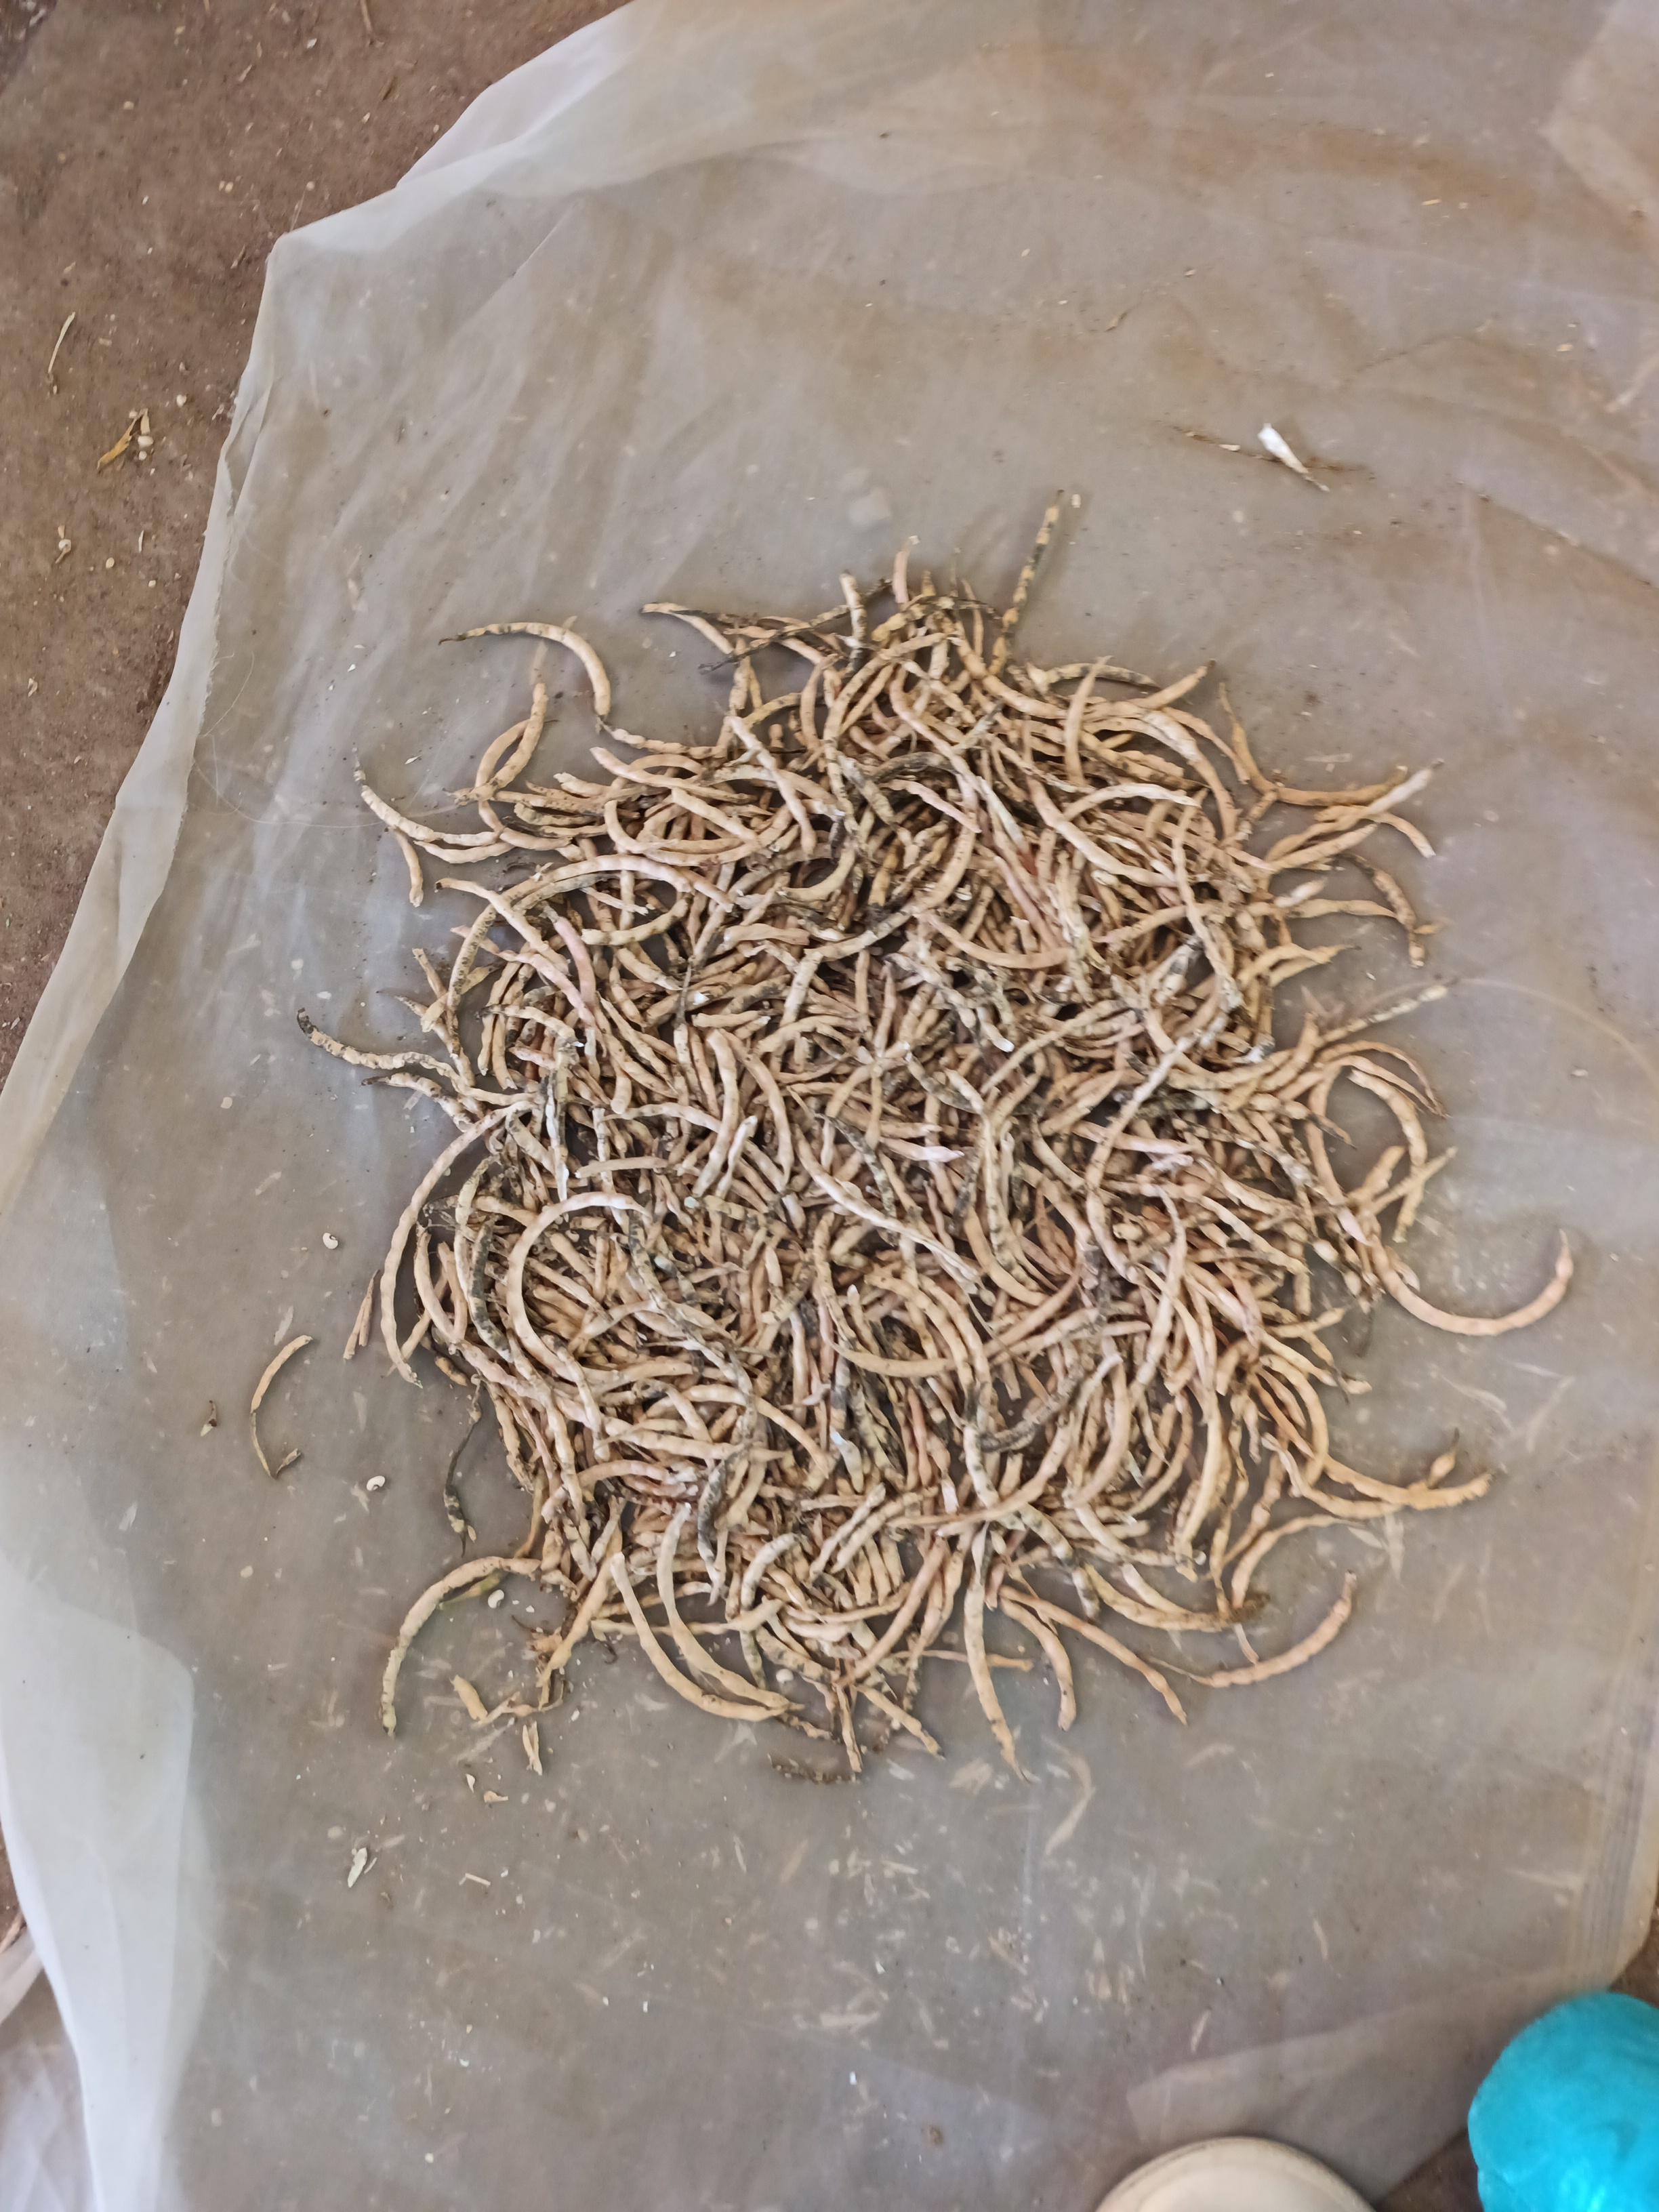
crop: cowpea
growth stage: harvest
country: Nigeria
